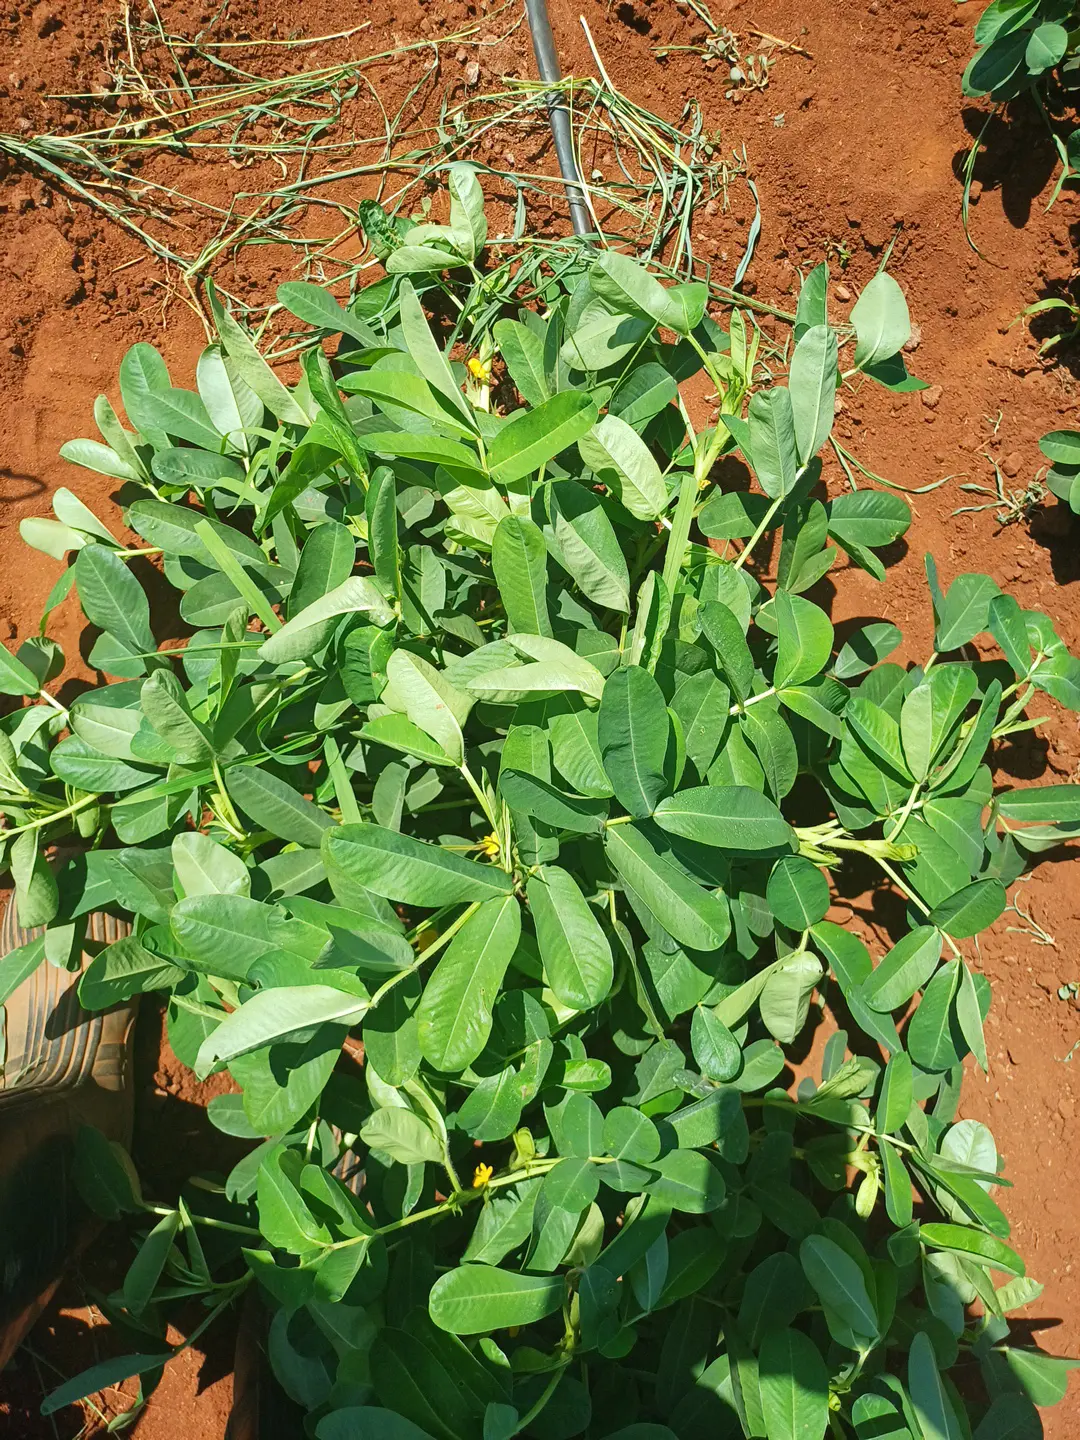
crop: groundnut
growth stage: flowering
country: Kenya
